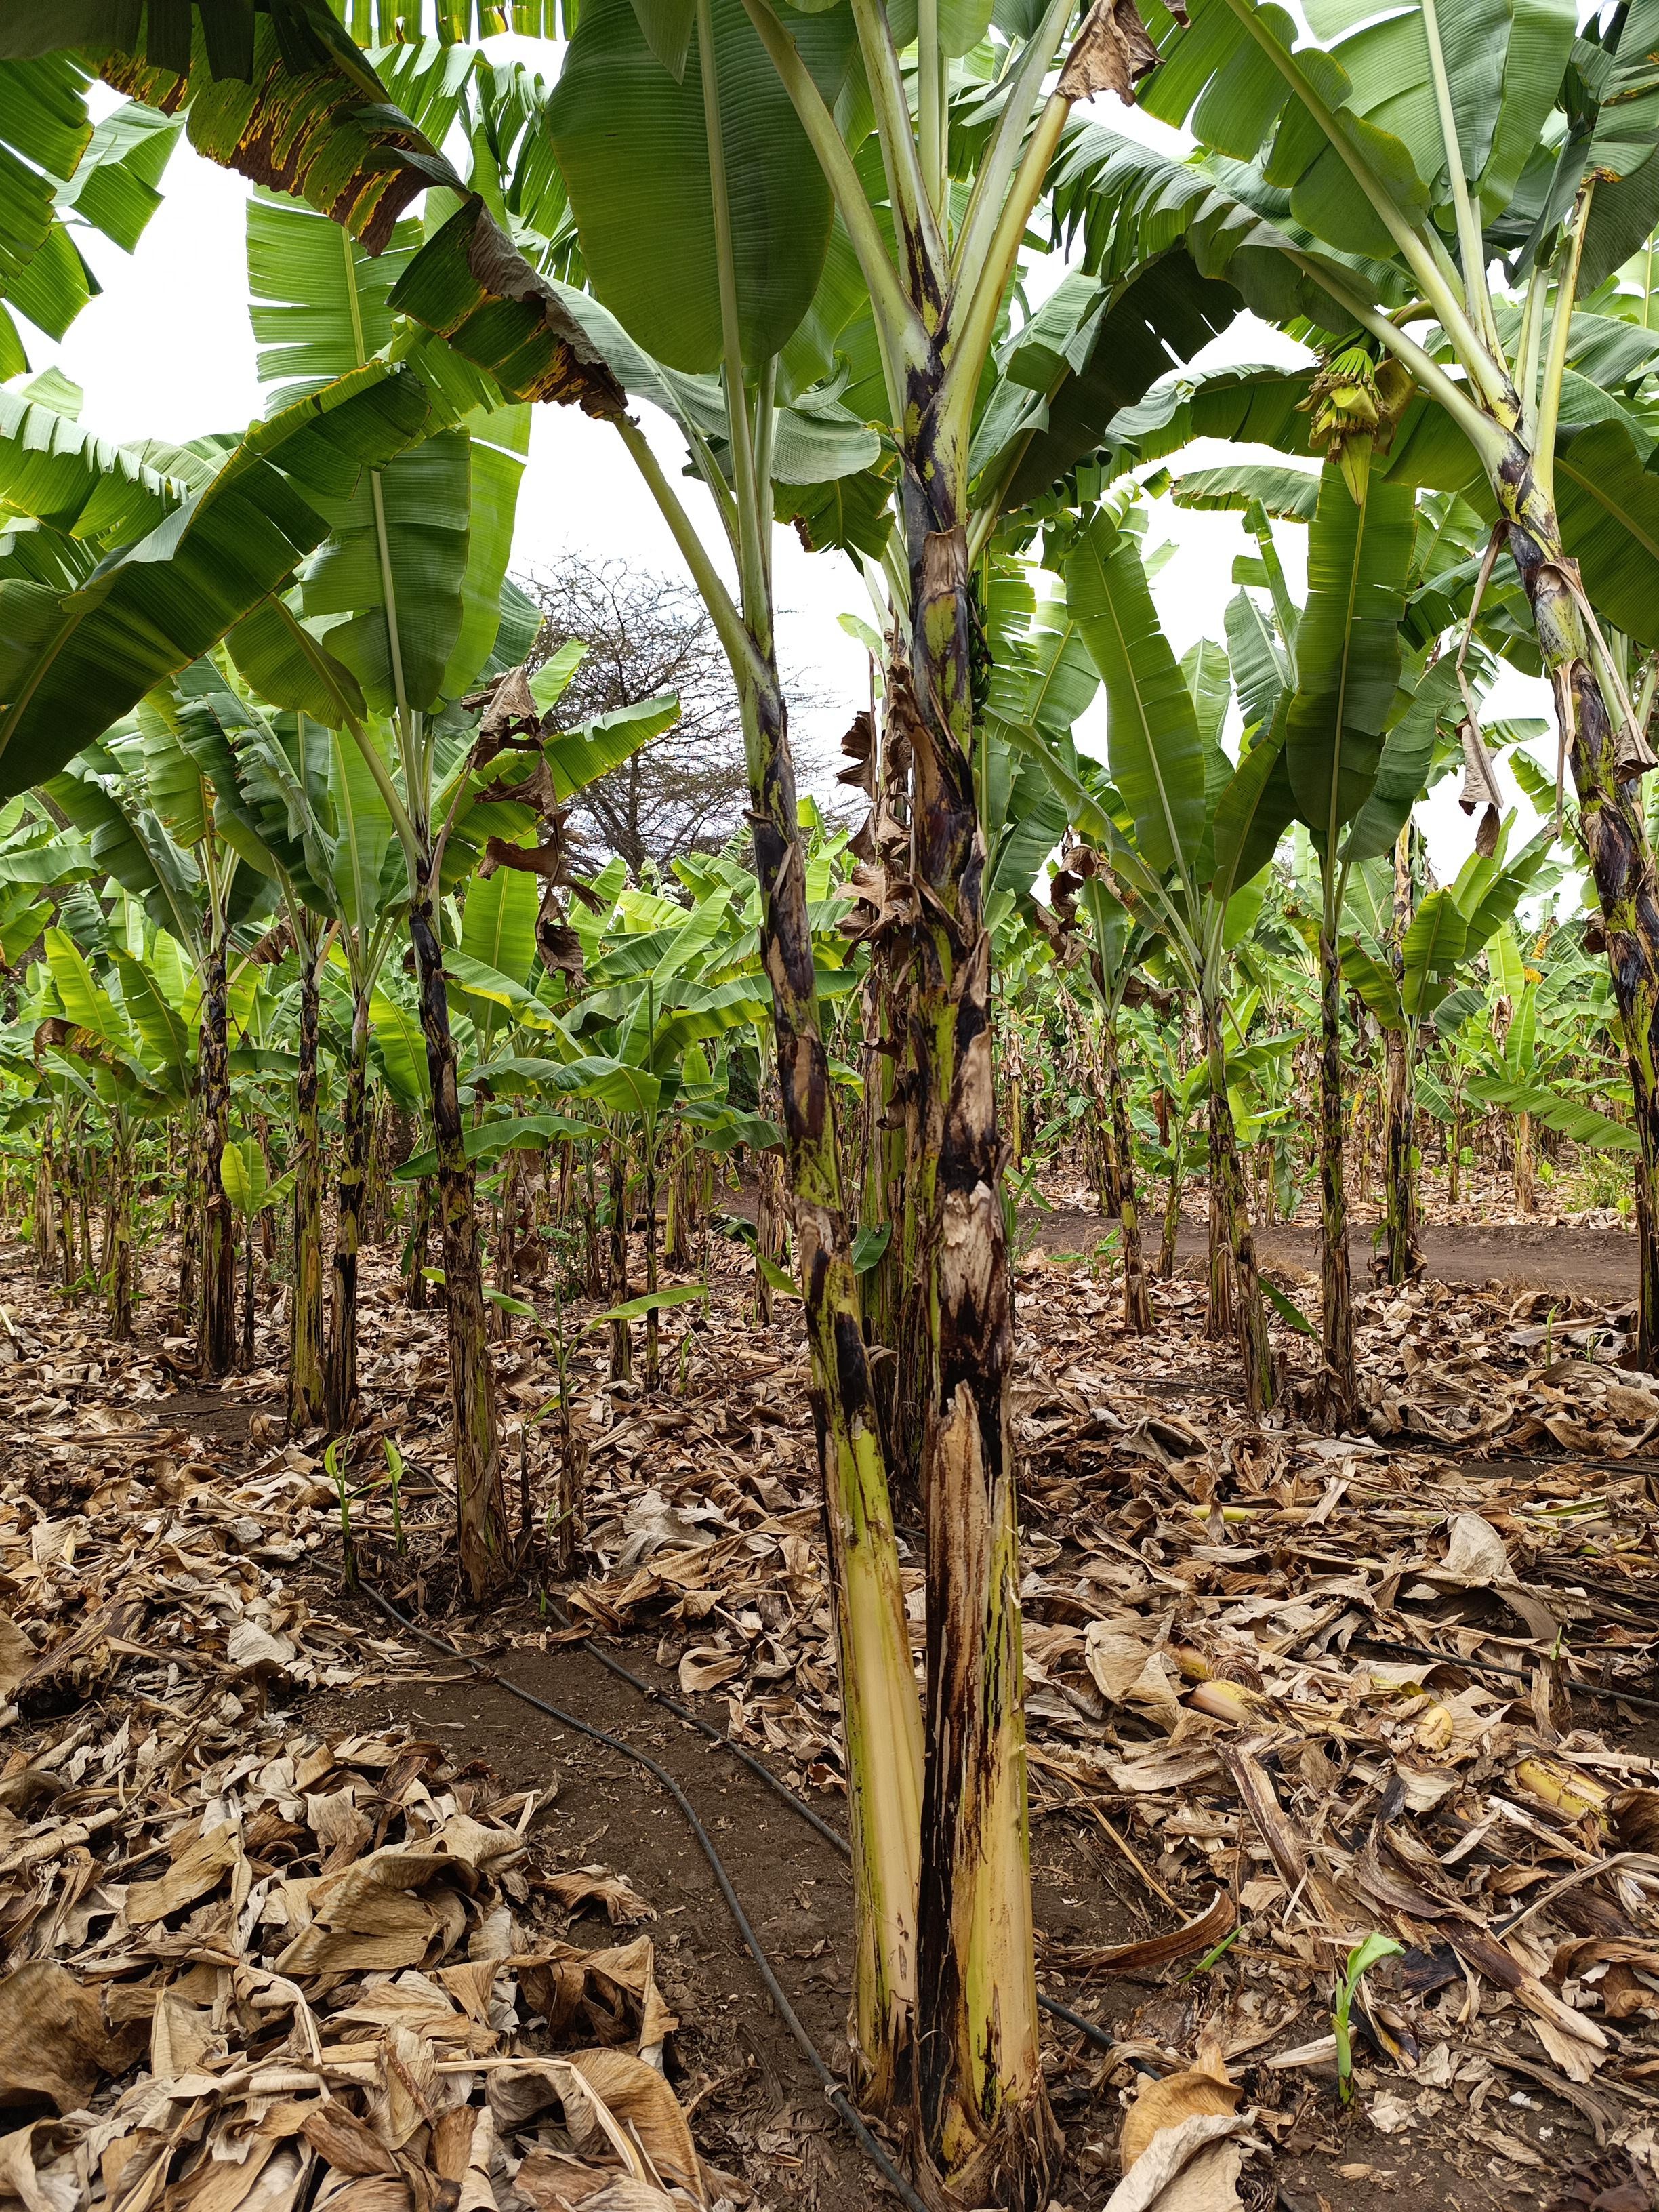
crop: banana
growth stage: vegetative
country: Tanzania
